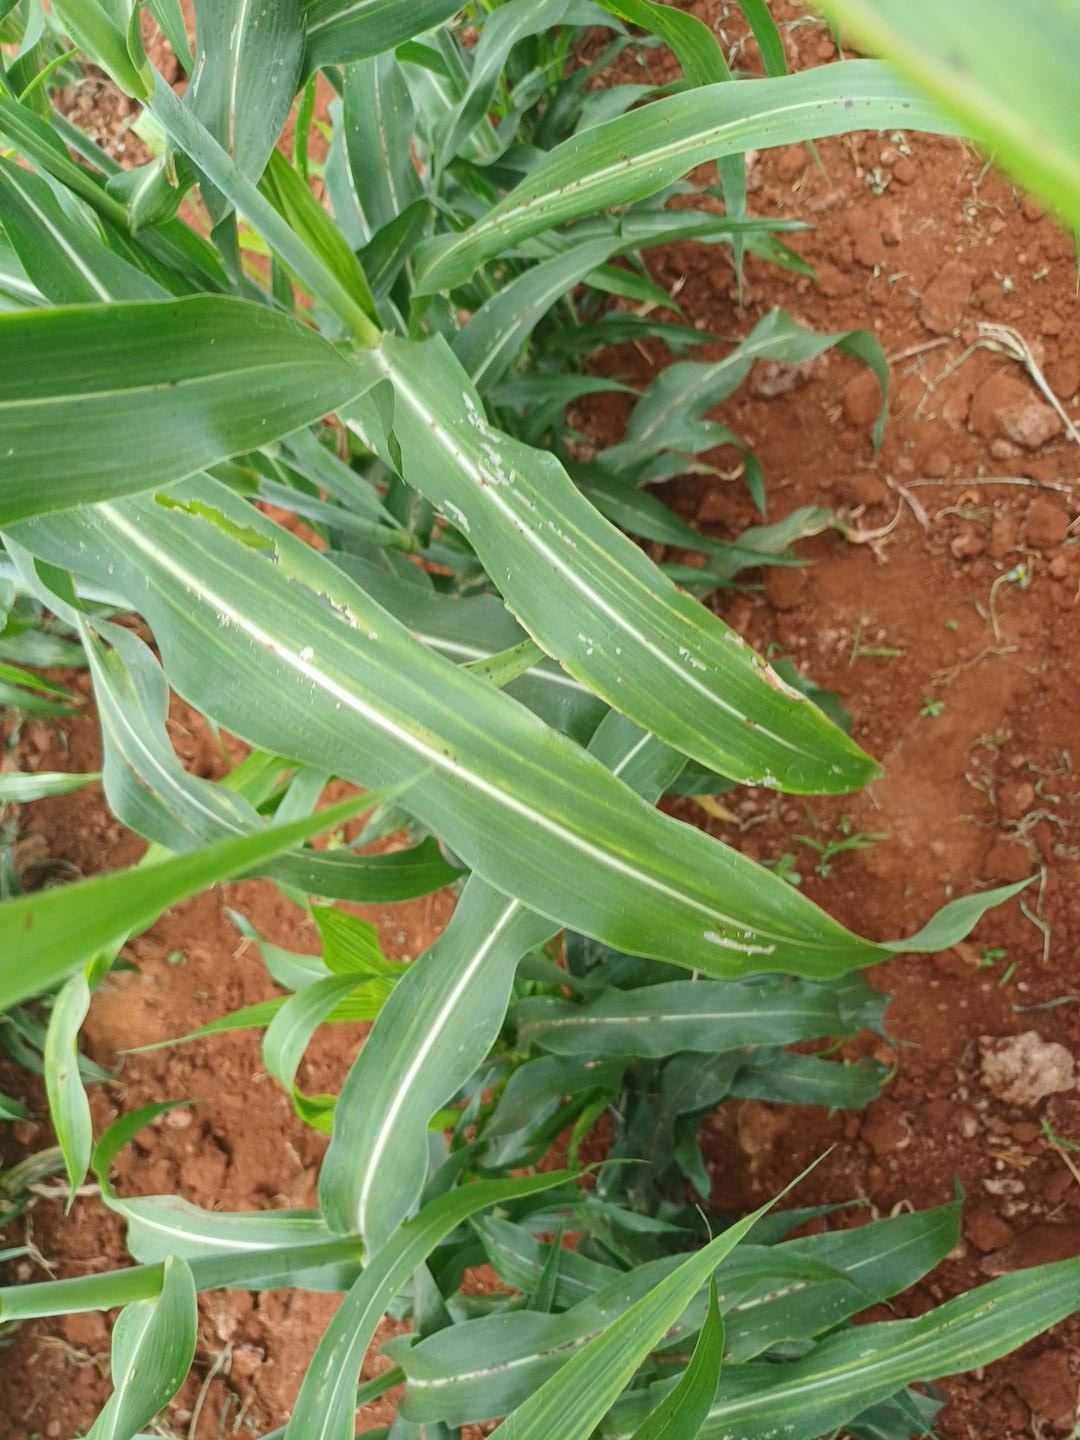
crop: sorghum
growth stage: vegetative
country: Kenya
